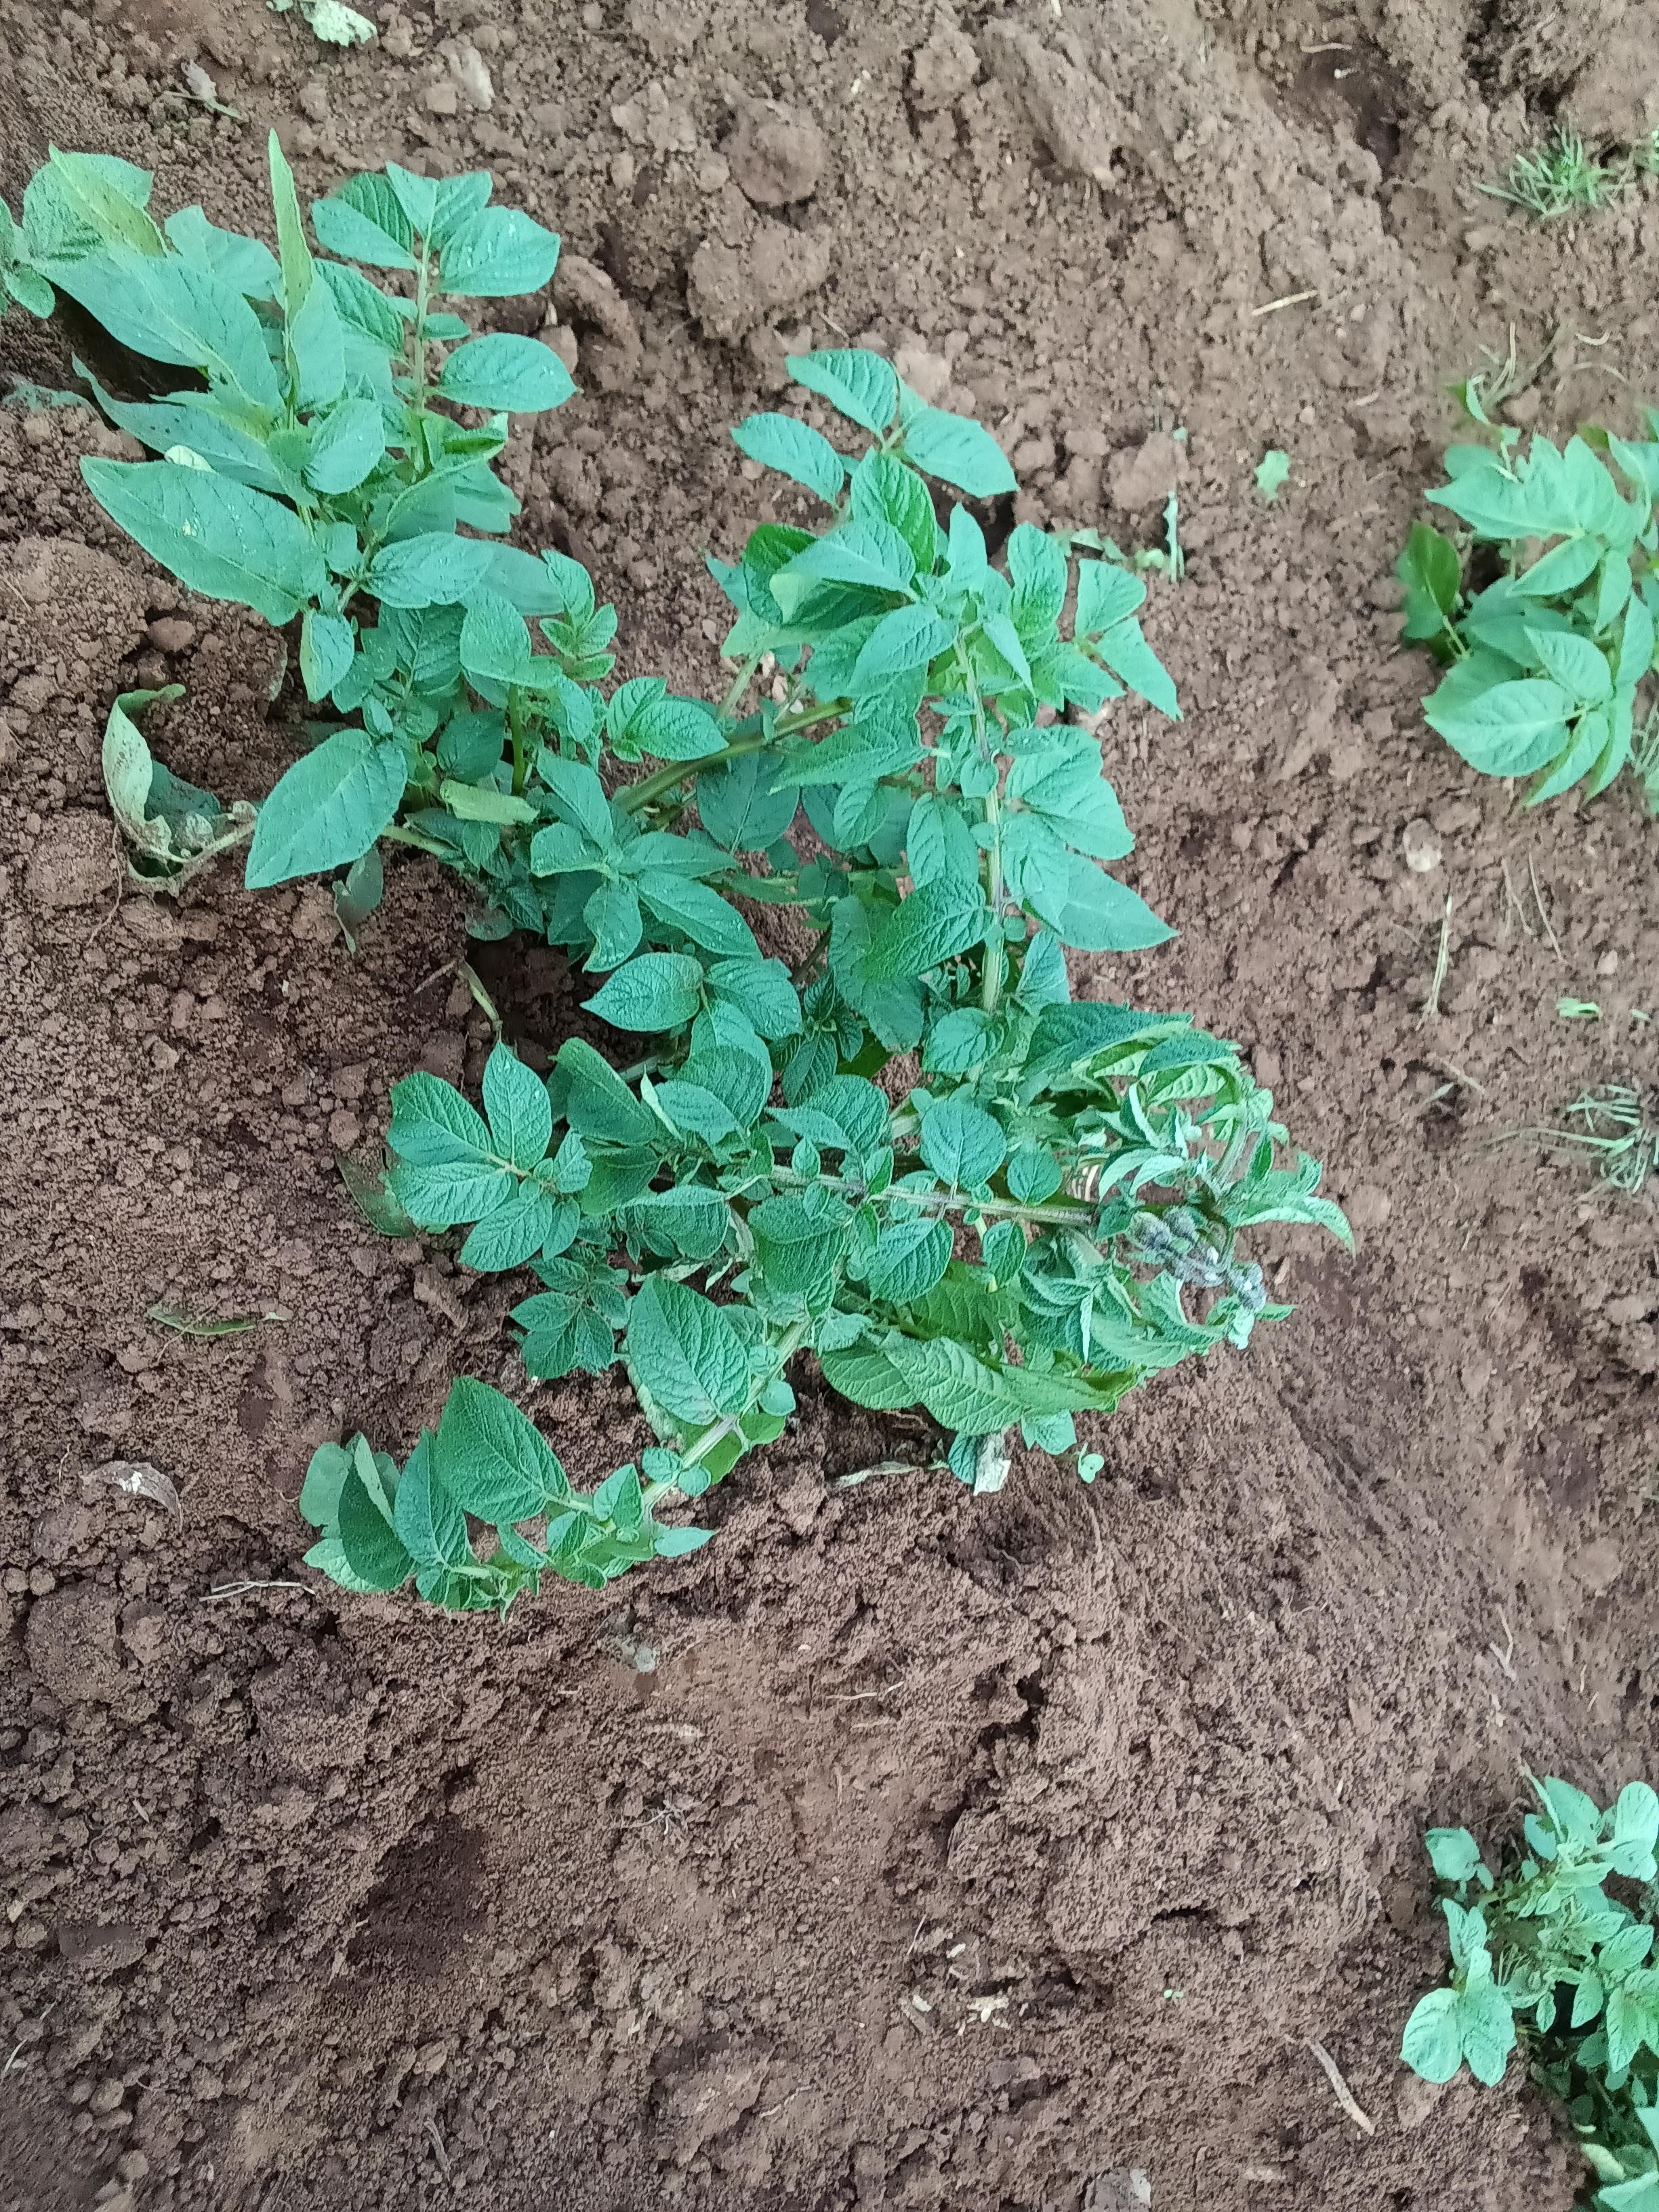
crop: potato
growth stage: vegetative
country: Kenya
